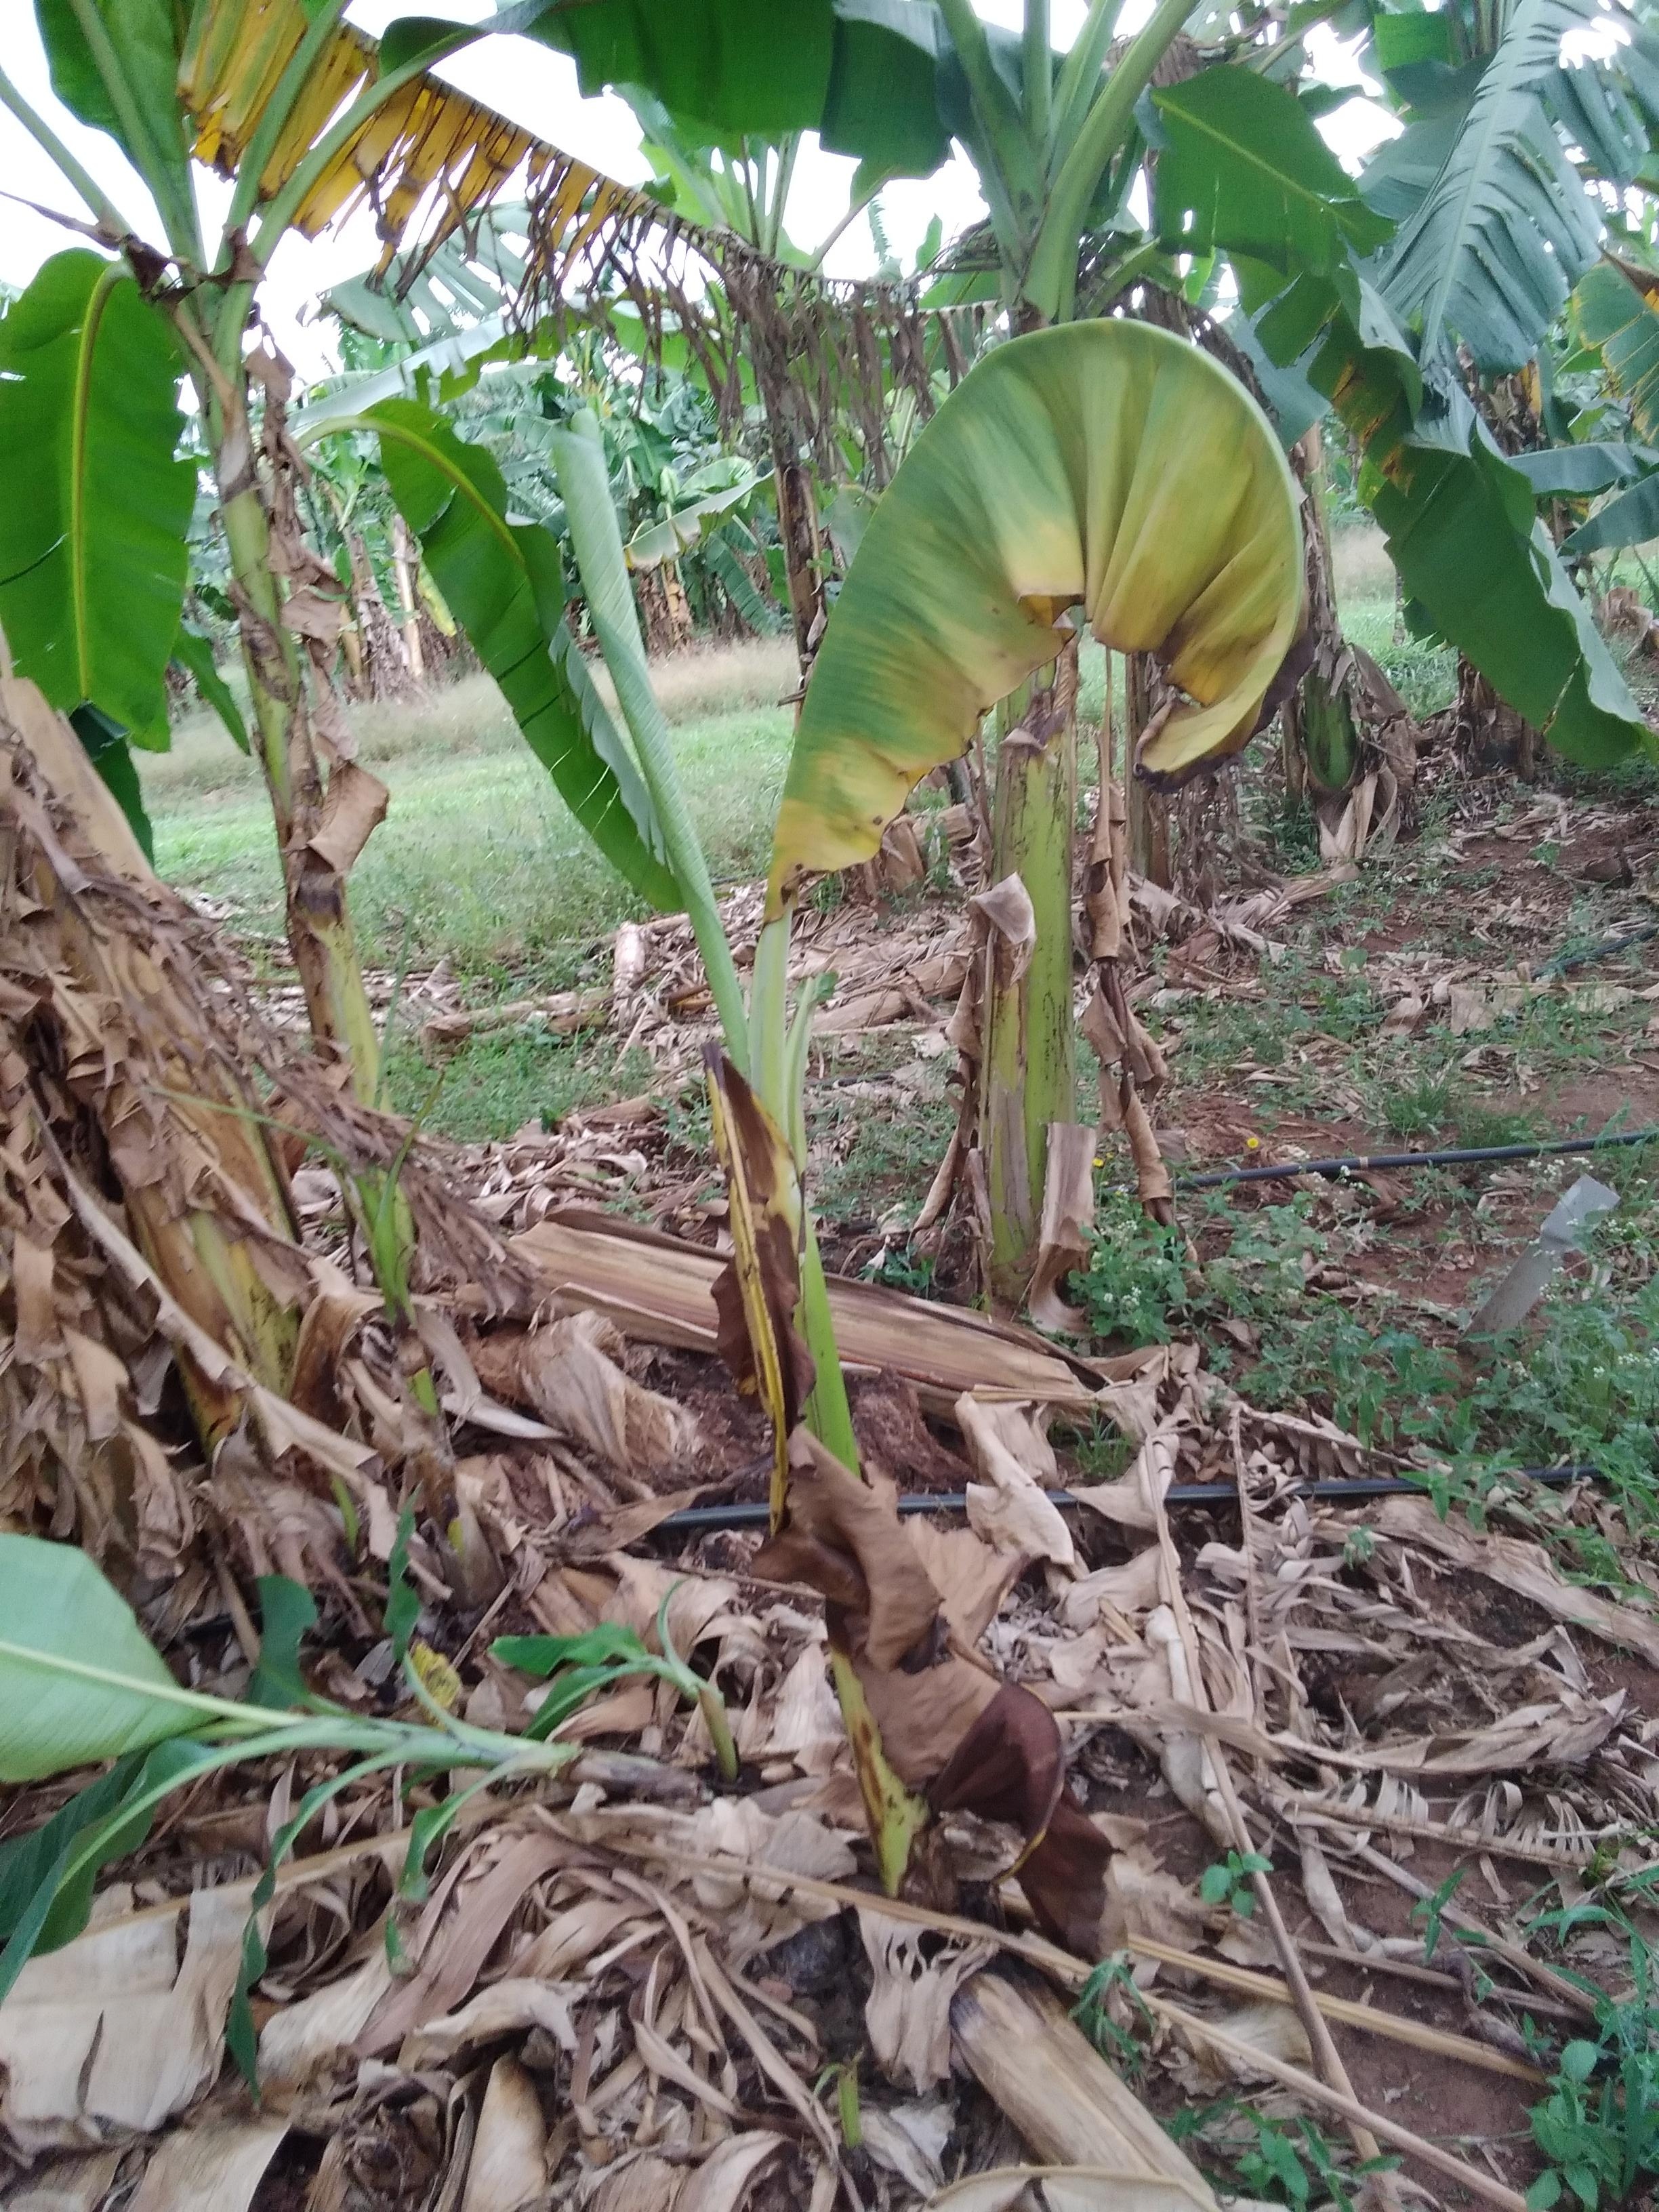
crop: banana
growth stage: vegetative
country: Uganda
